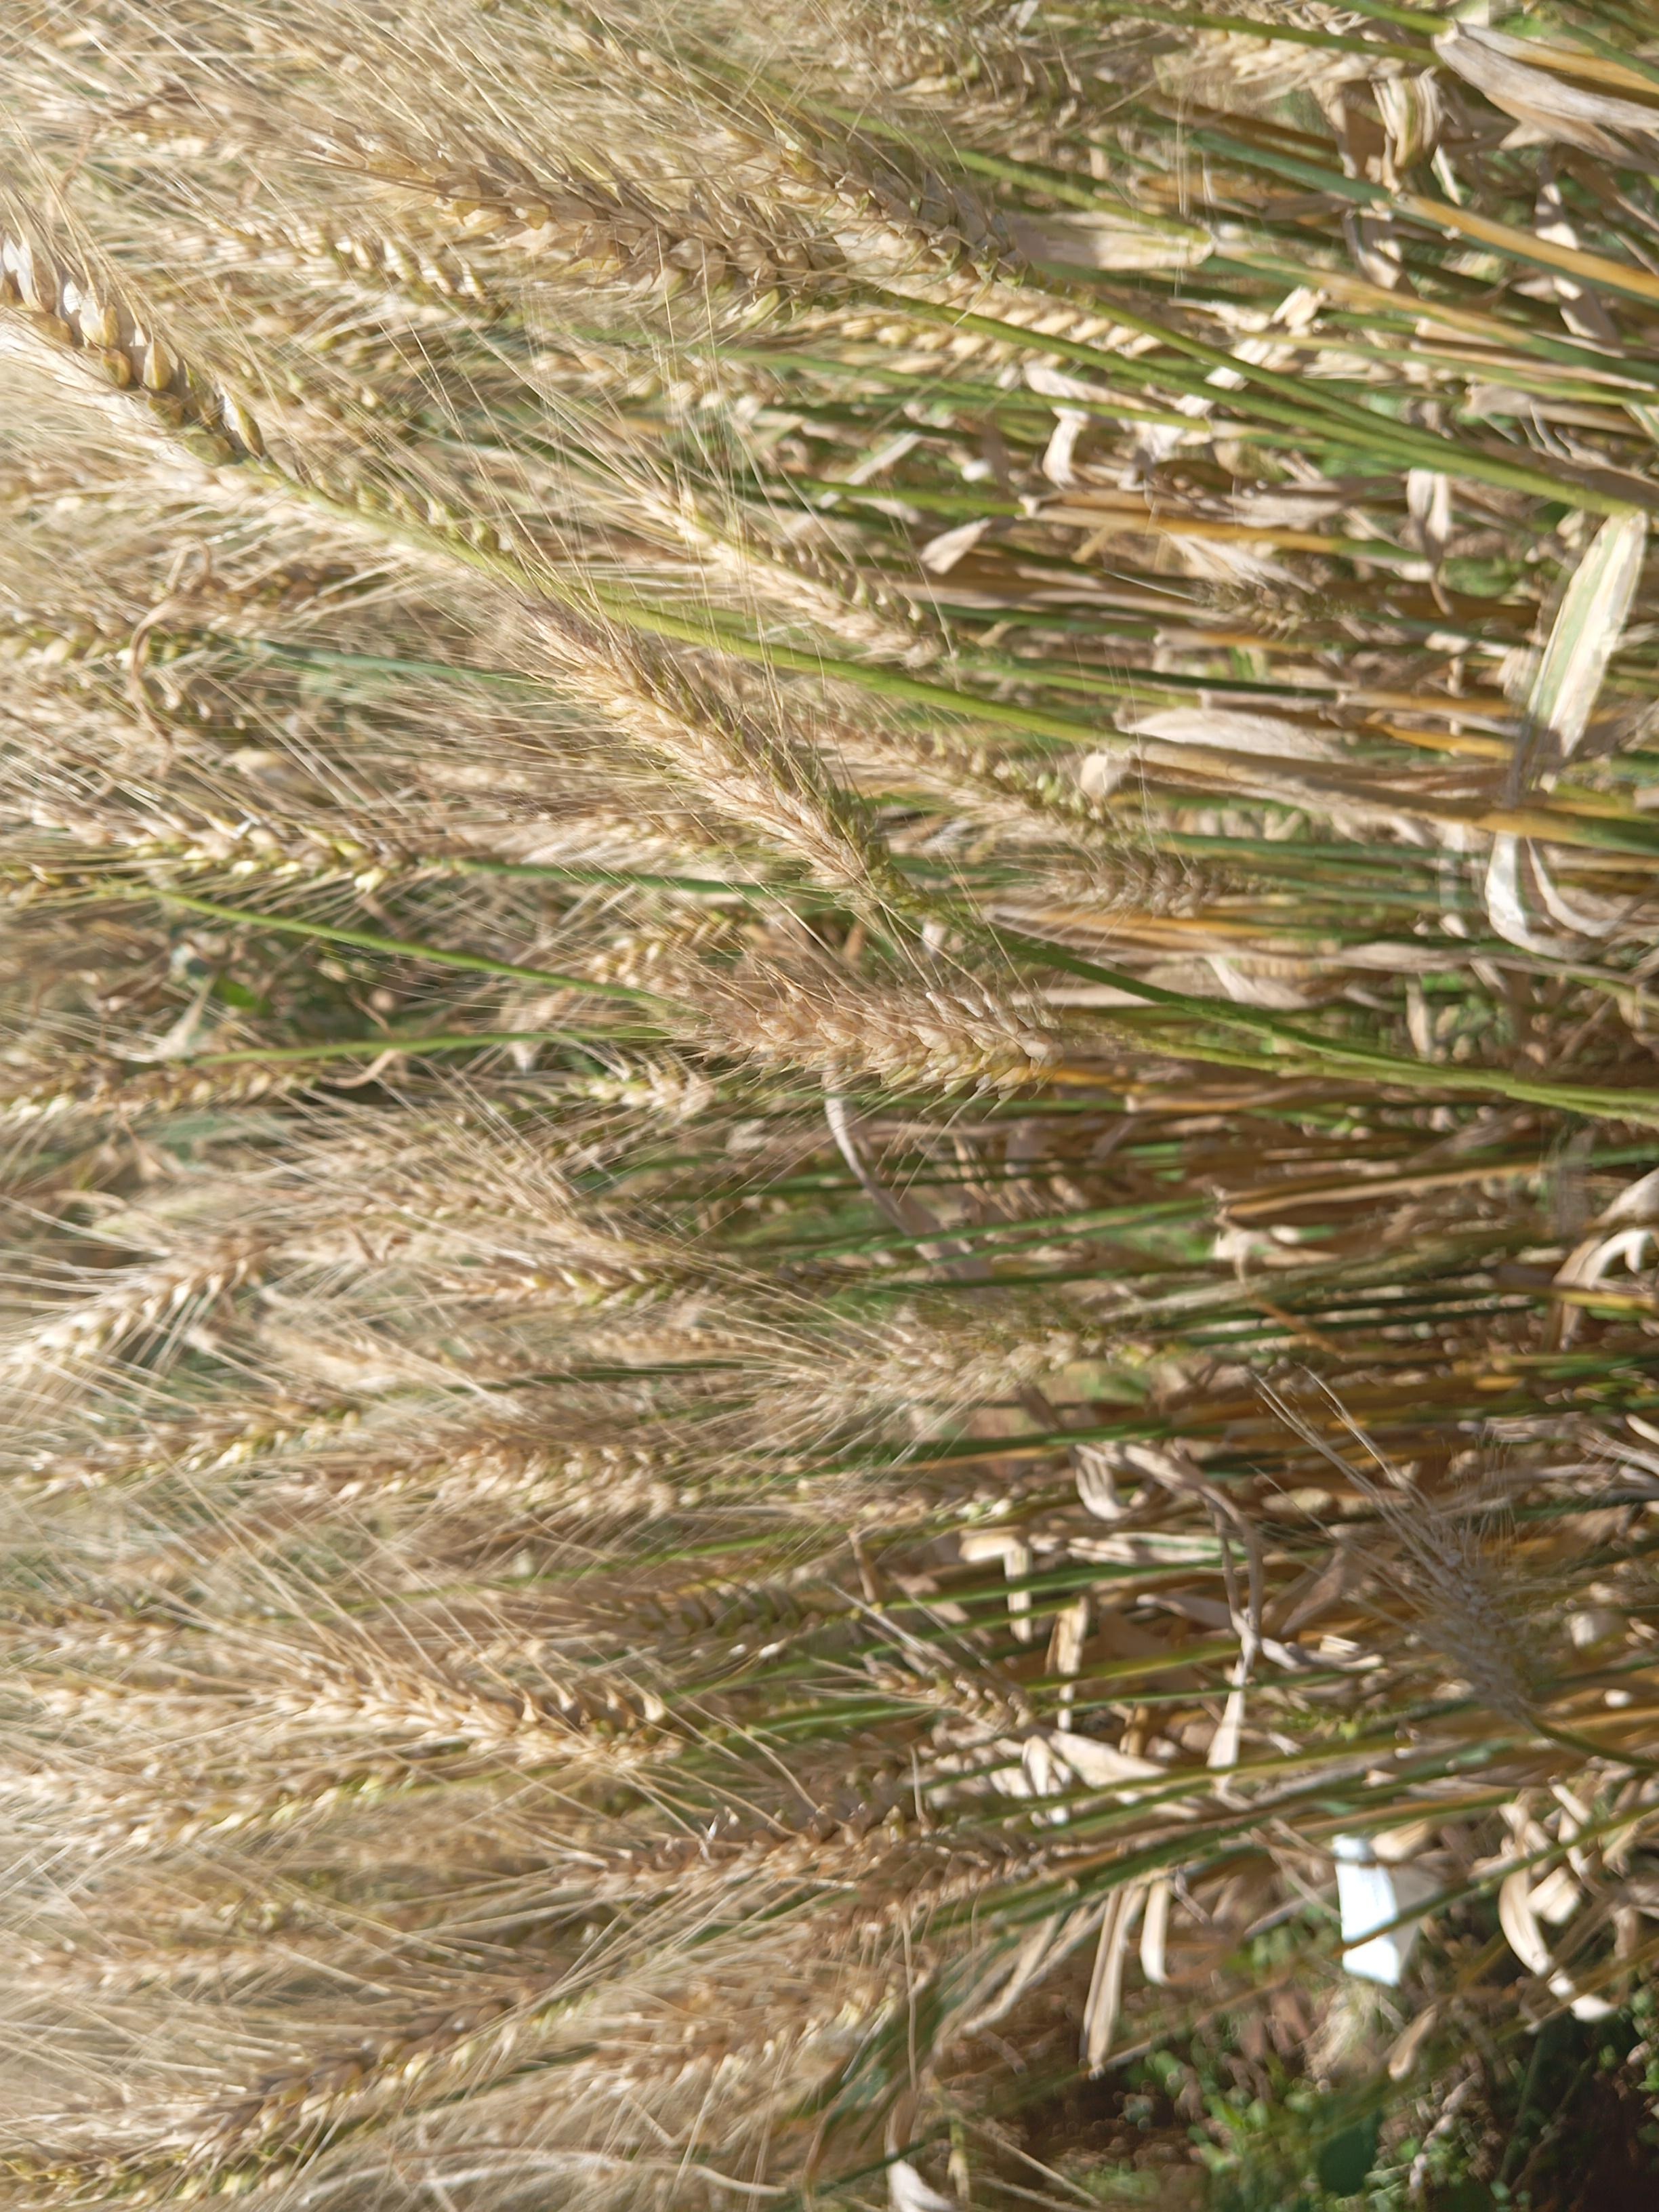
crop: wheat
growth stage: maturity
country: Kenya
